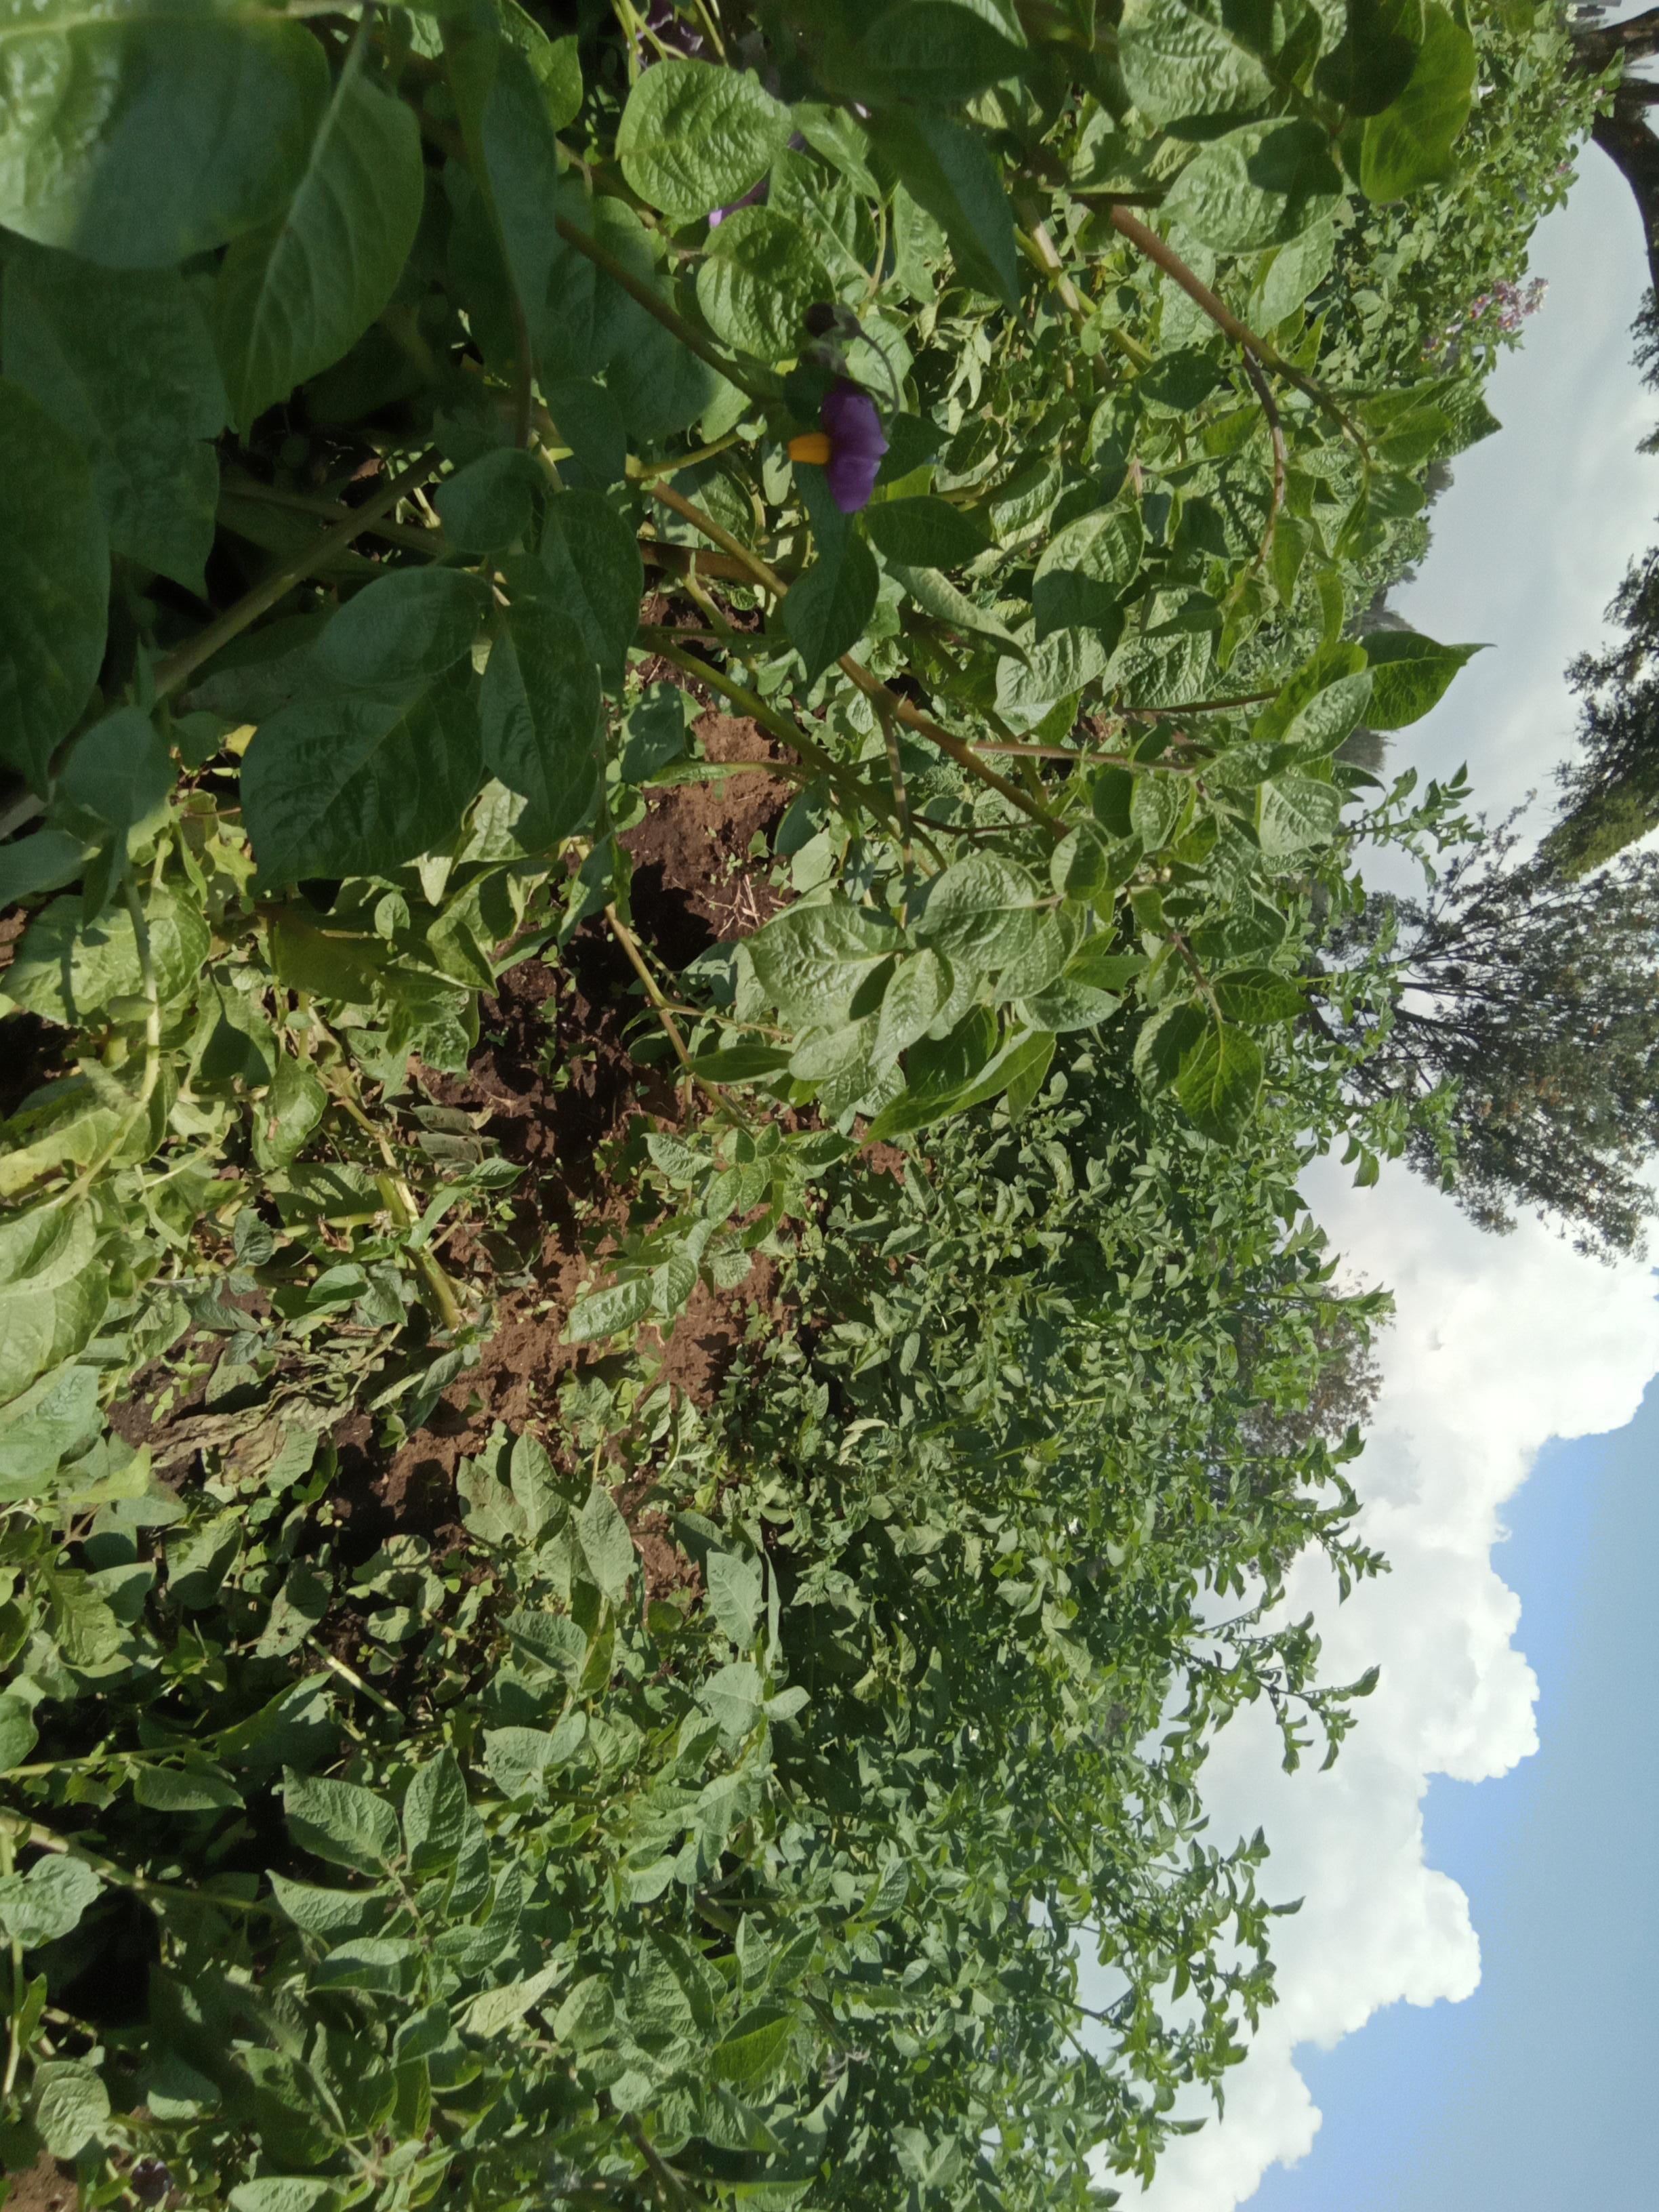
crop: potato
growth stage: flowering
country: Kenya
